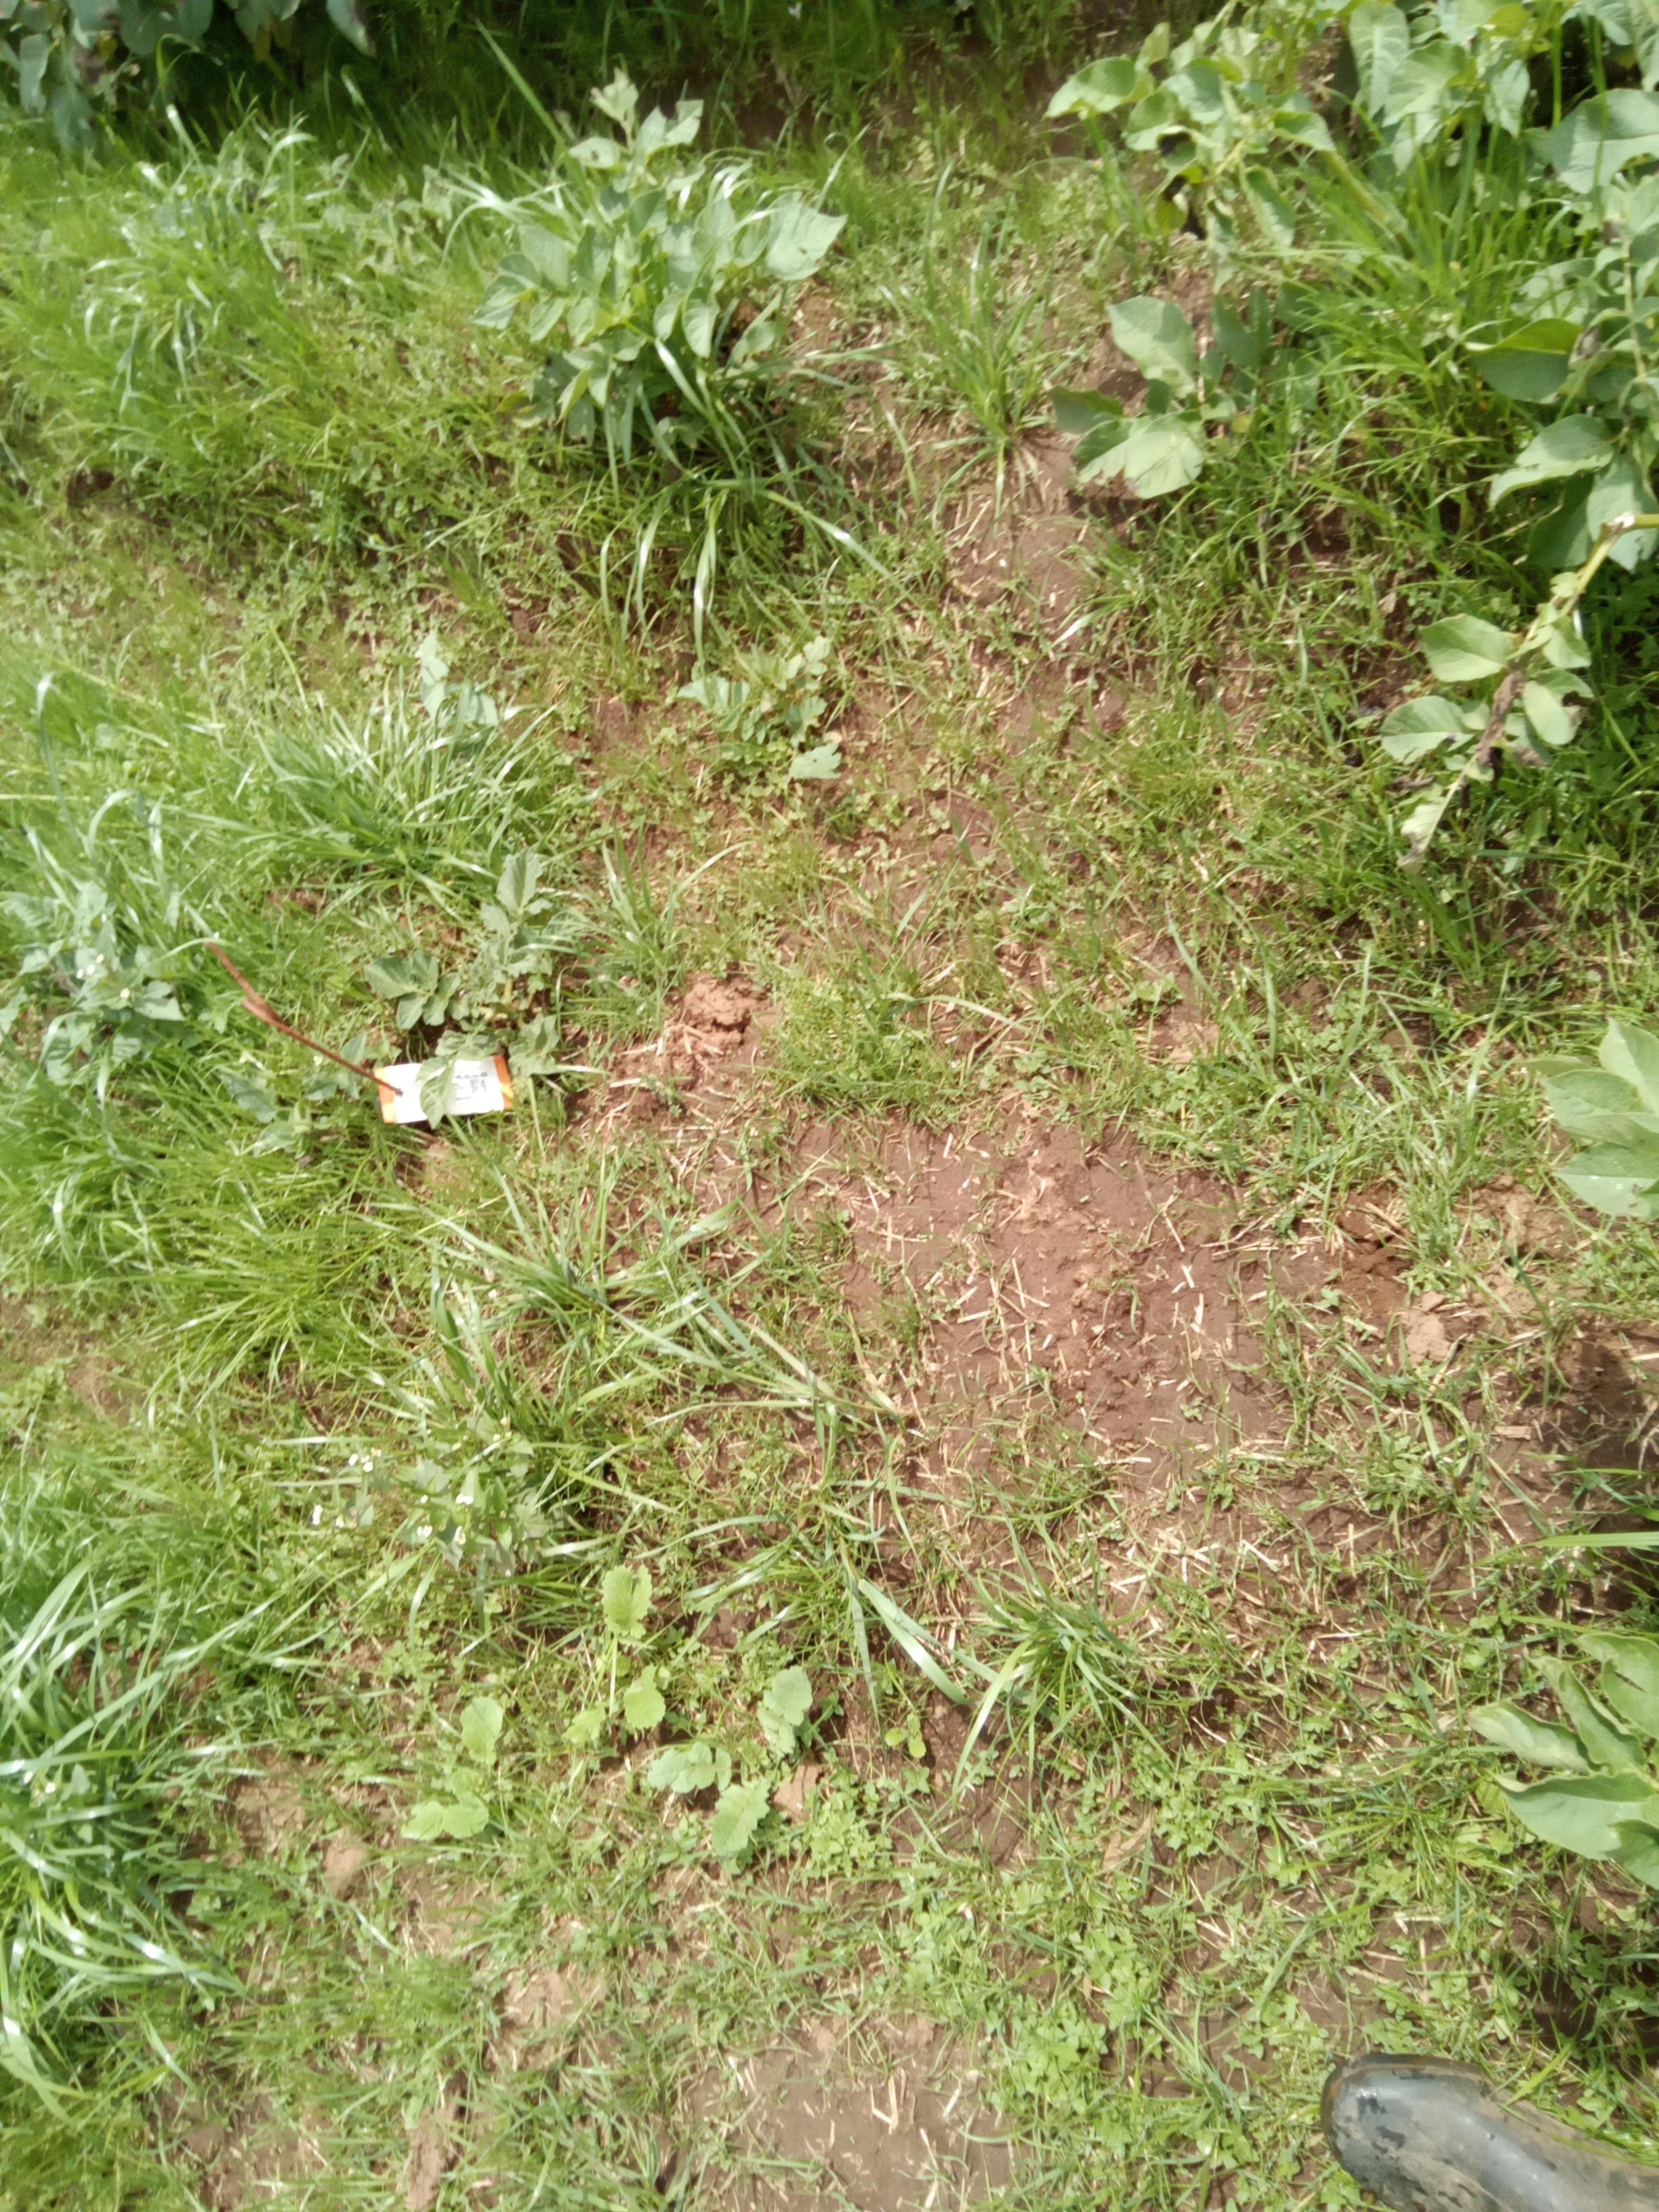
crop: potato
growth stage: flowering
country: Kenya
